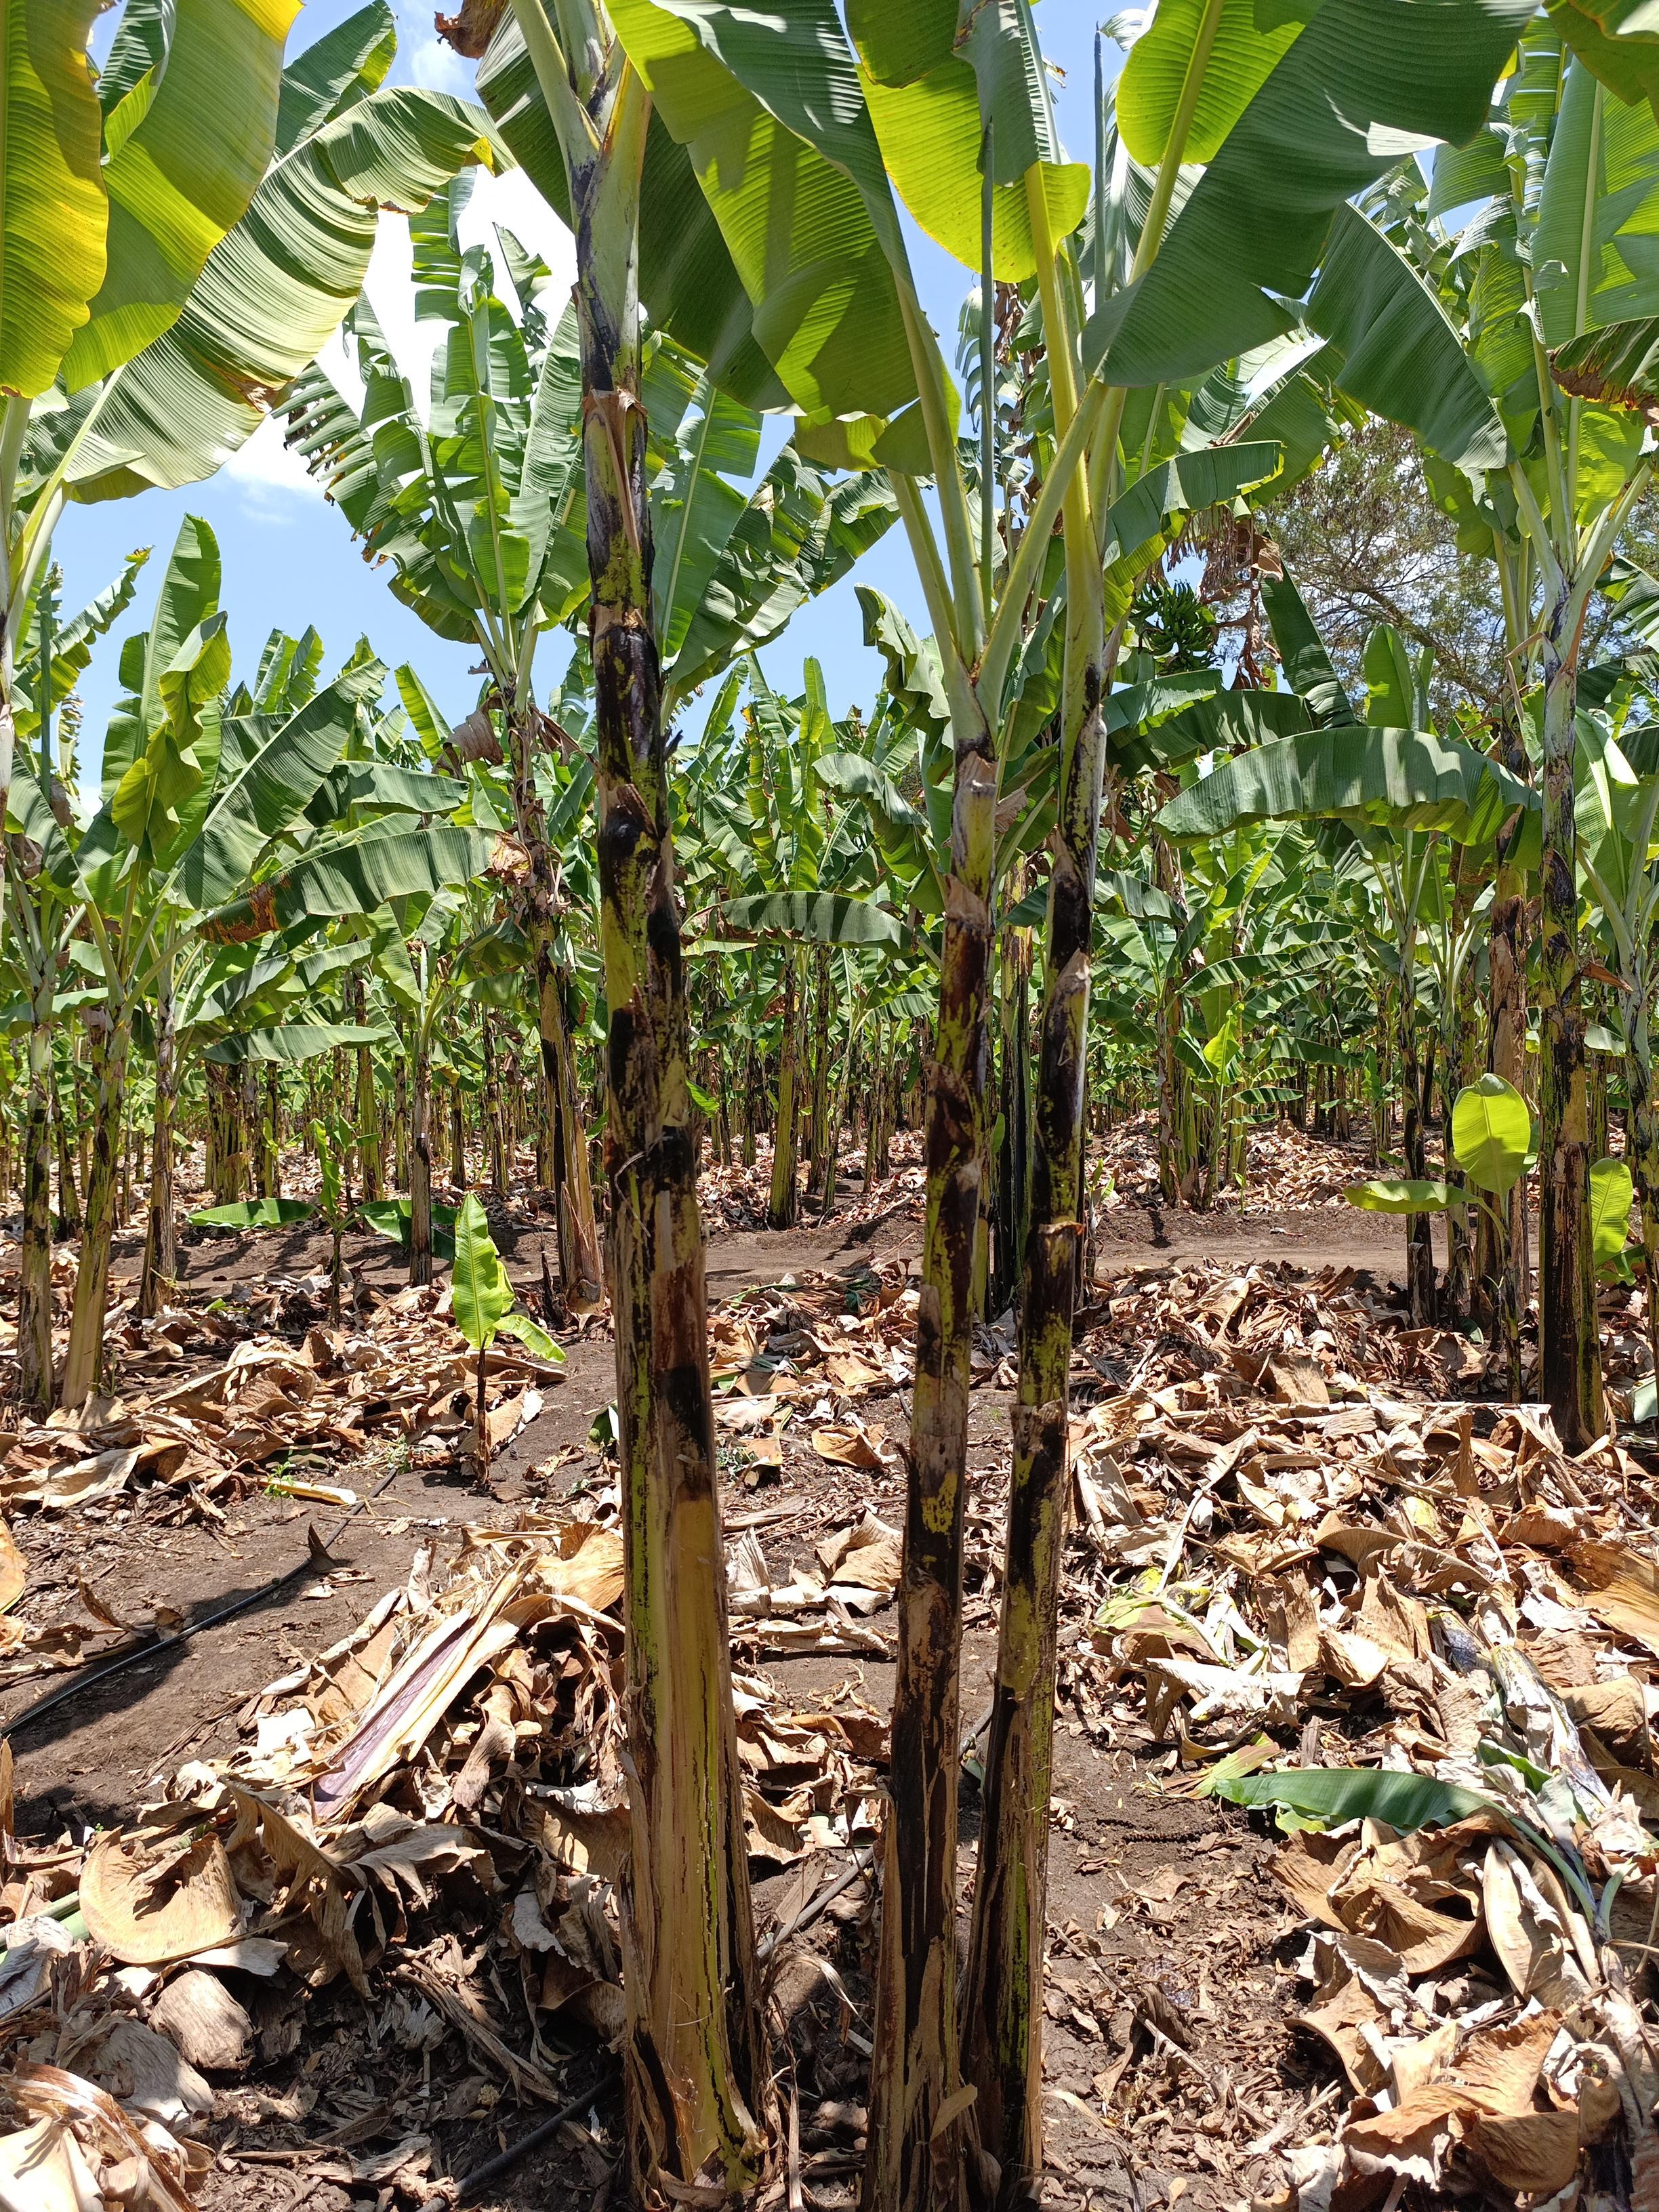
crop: banana
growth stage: vegetative
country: Tanzania
